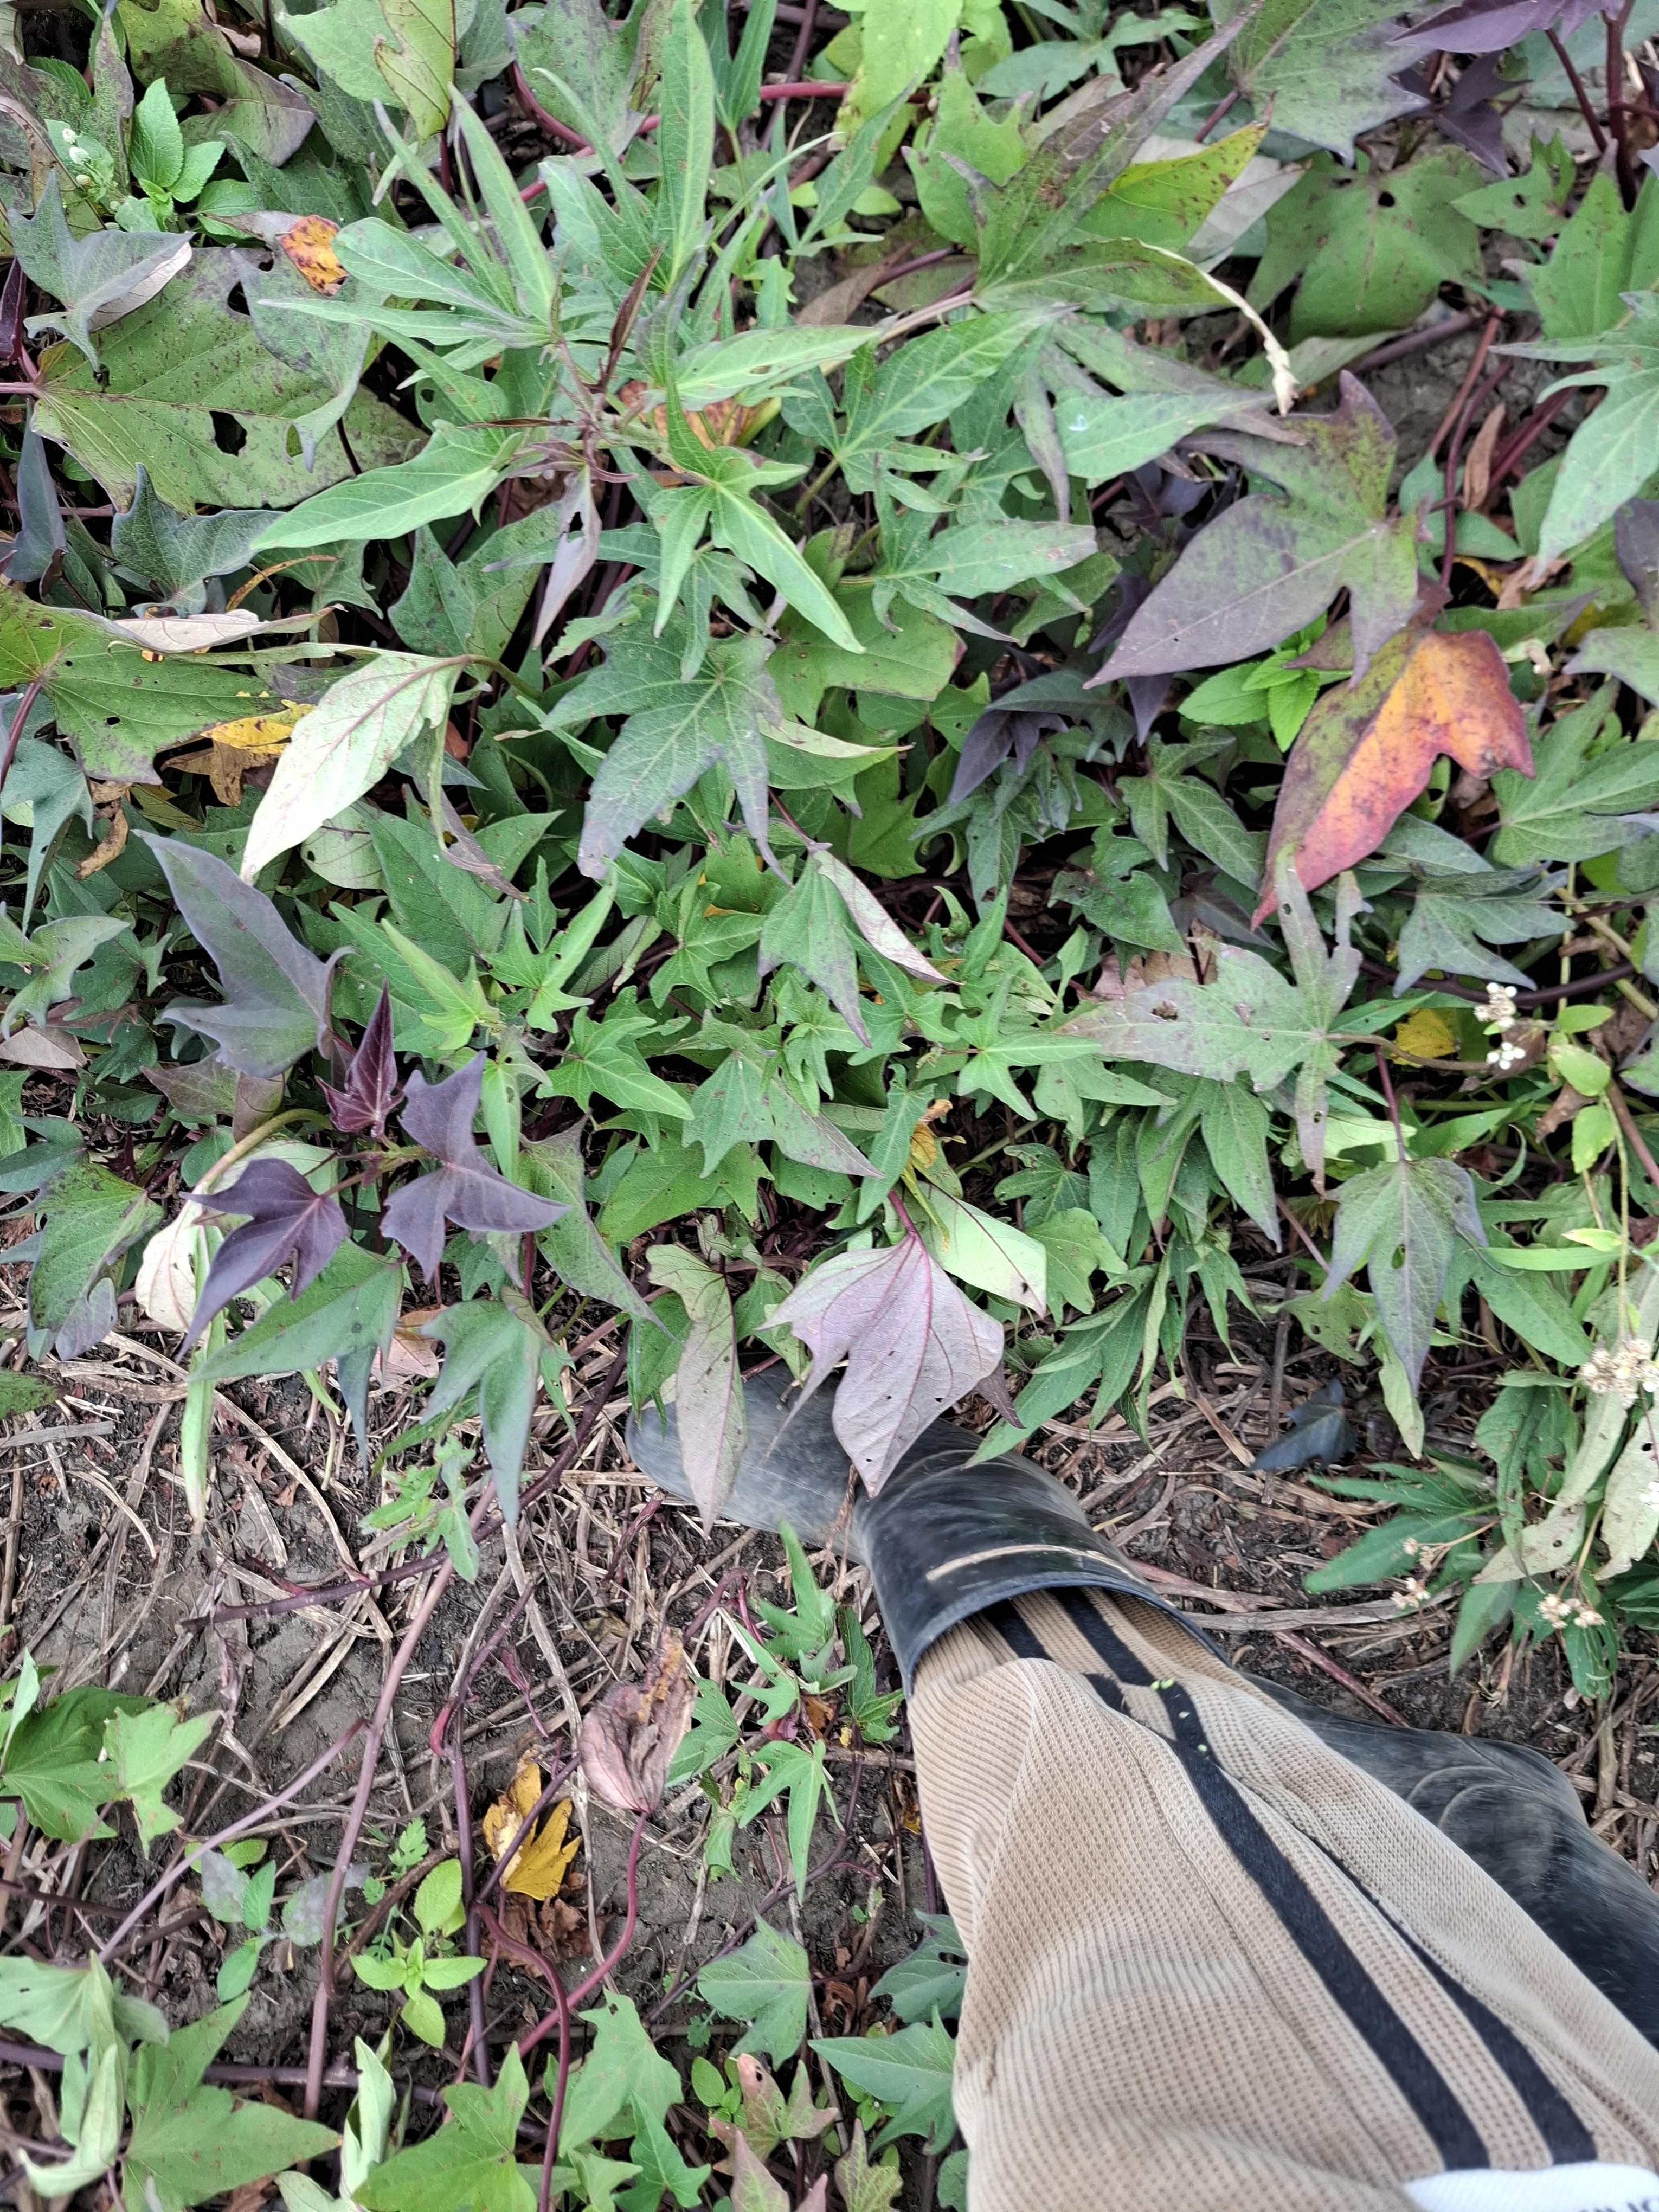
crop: sweet potato
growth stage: flowering
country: Tanzania
